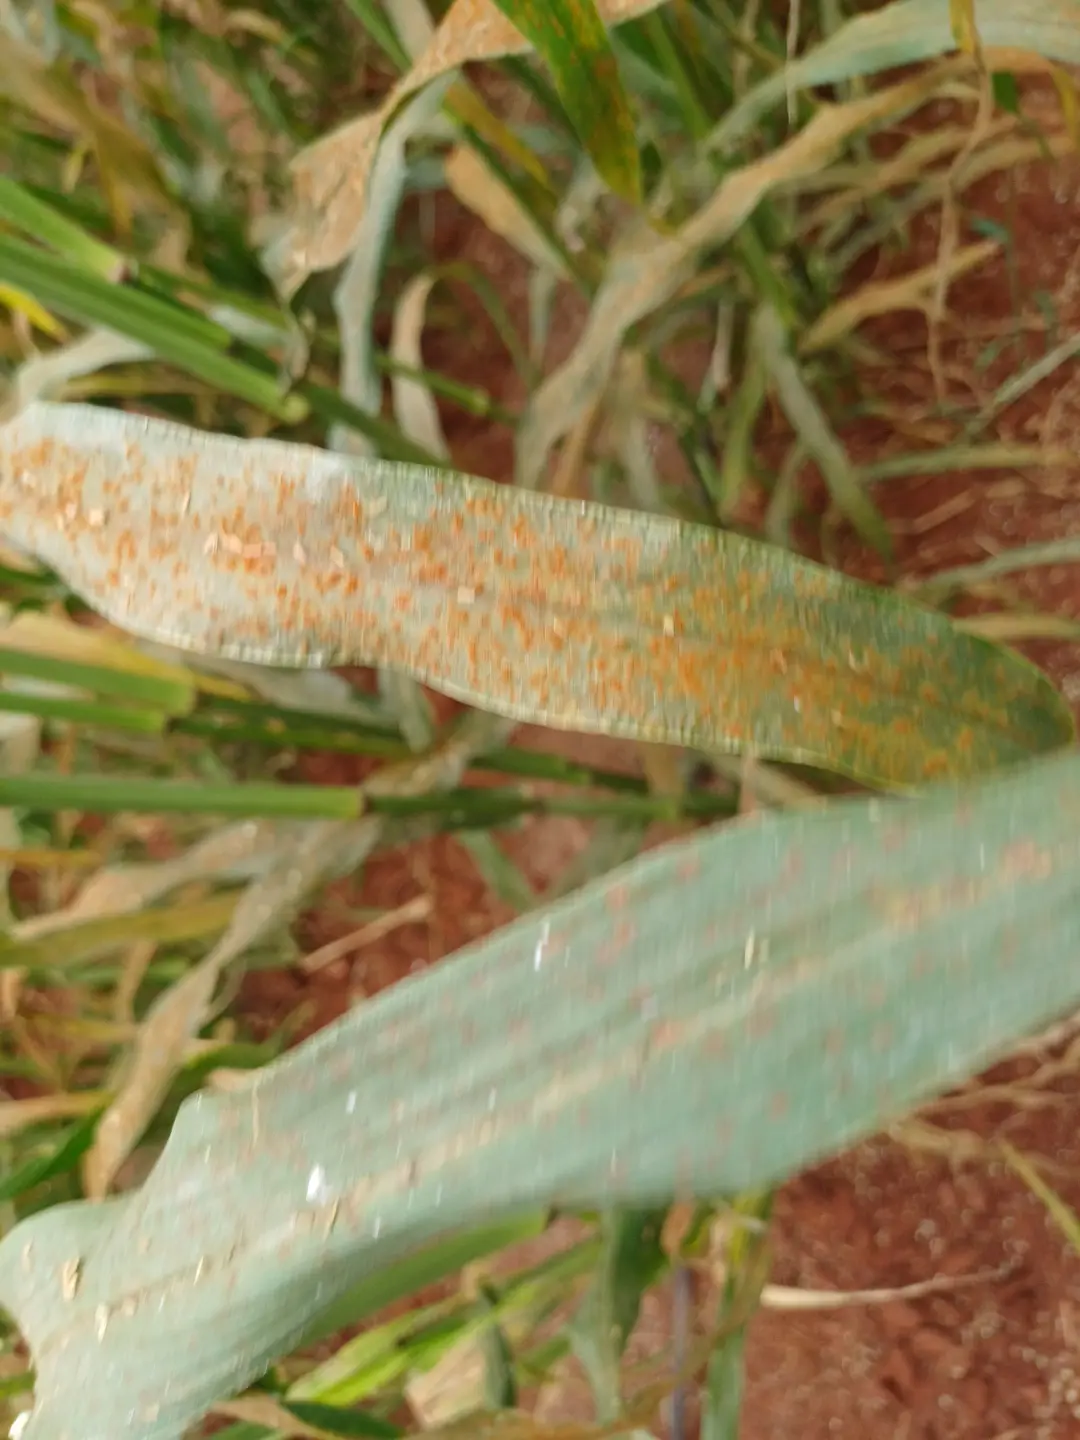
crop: pearl millet
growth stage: filling grain
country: Kenya
